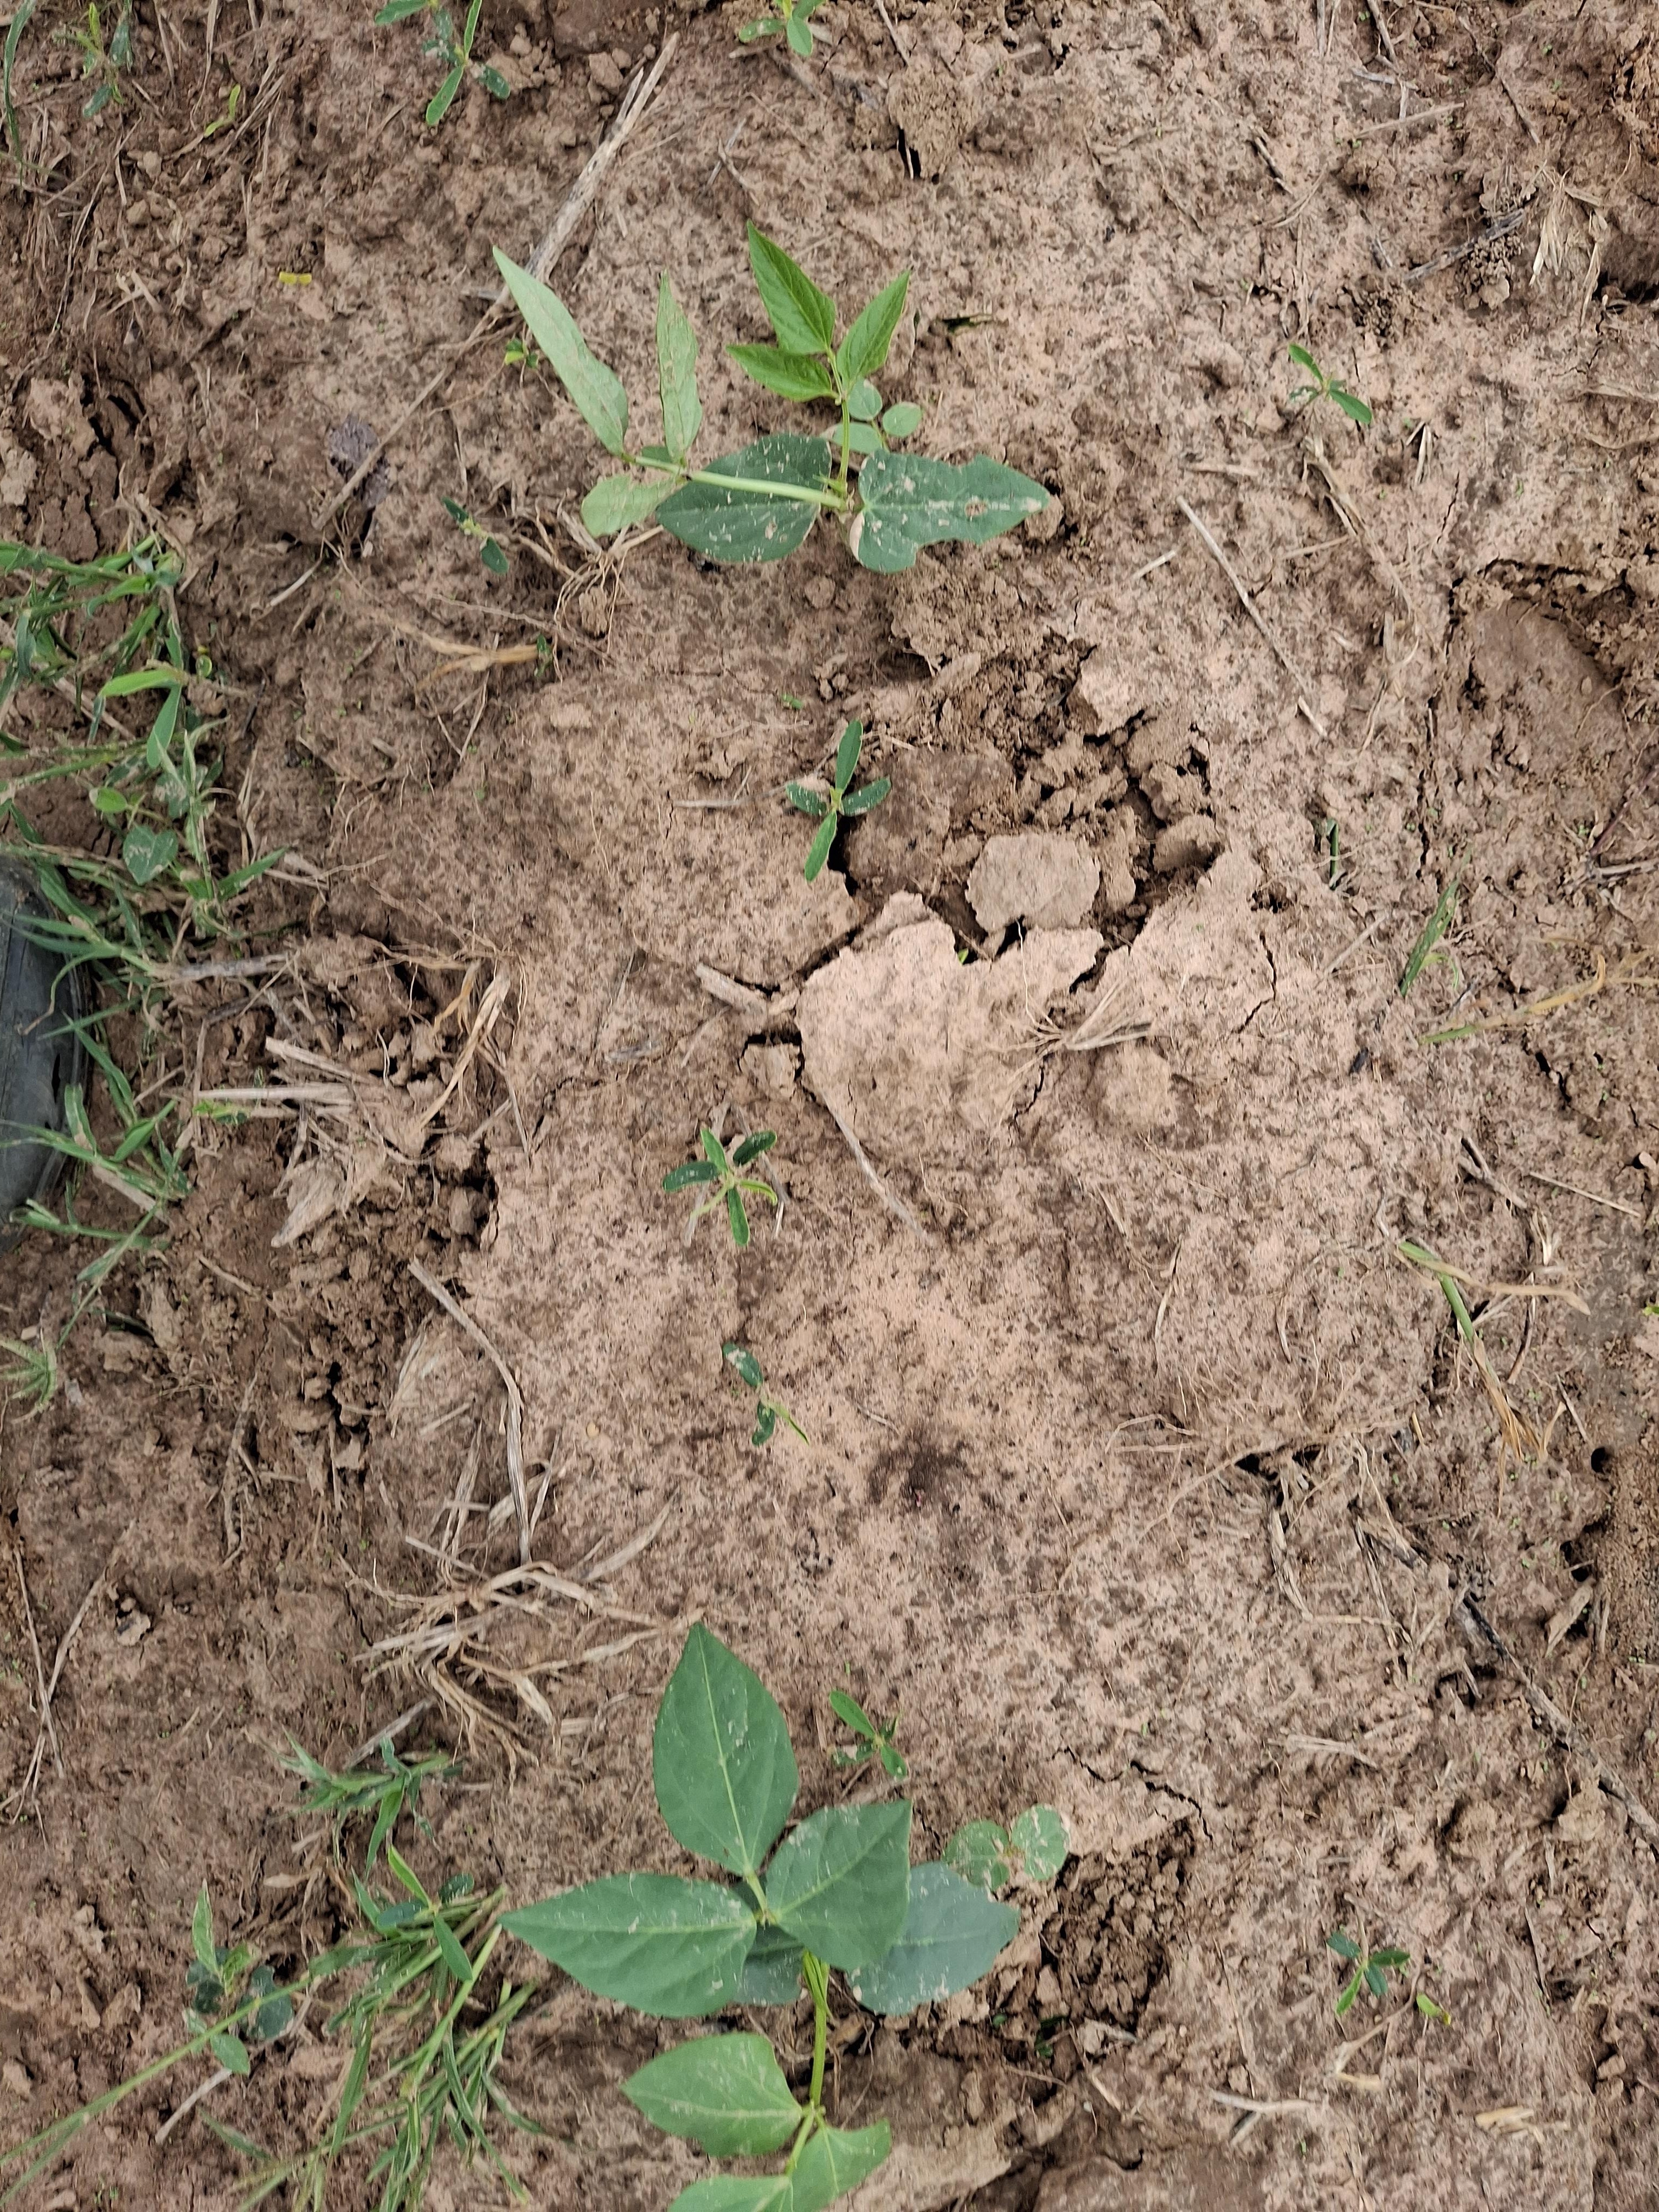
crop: cowpea
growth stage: emergence
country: Nigeria
